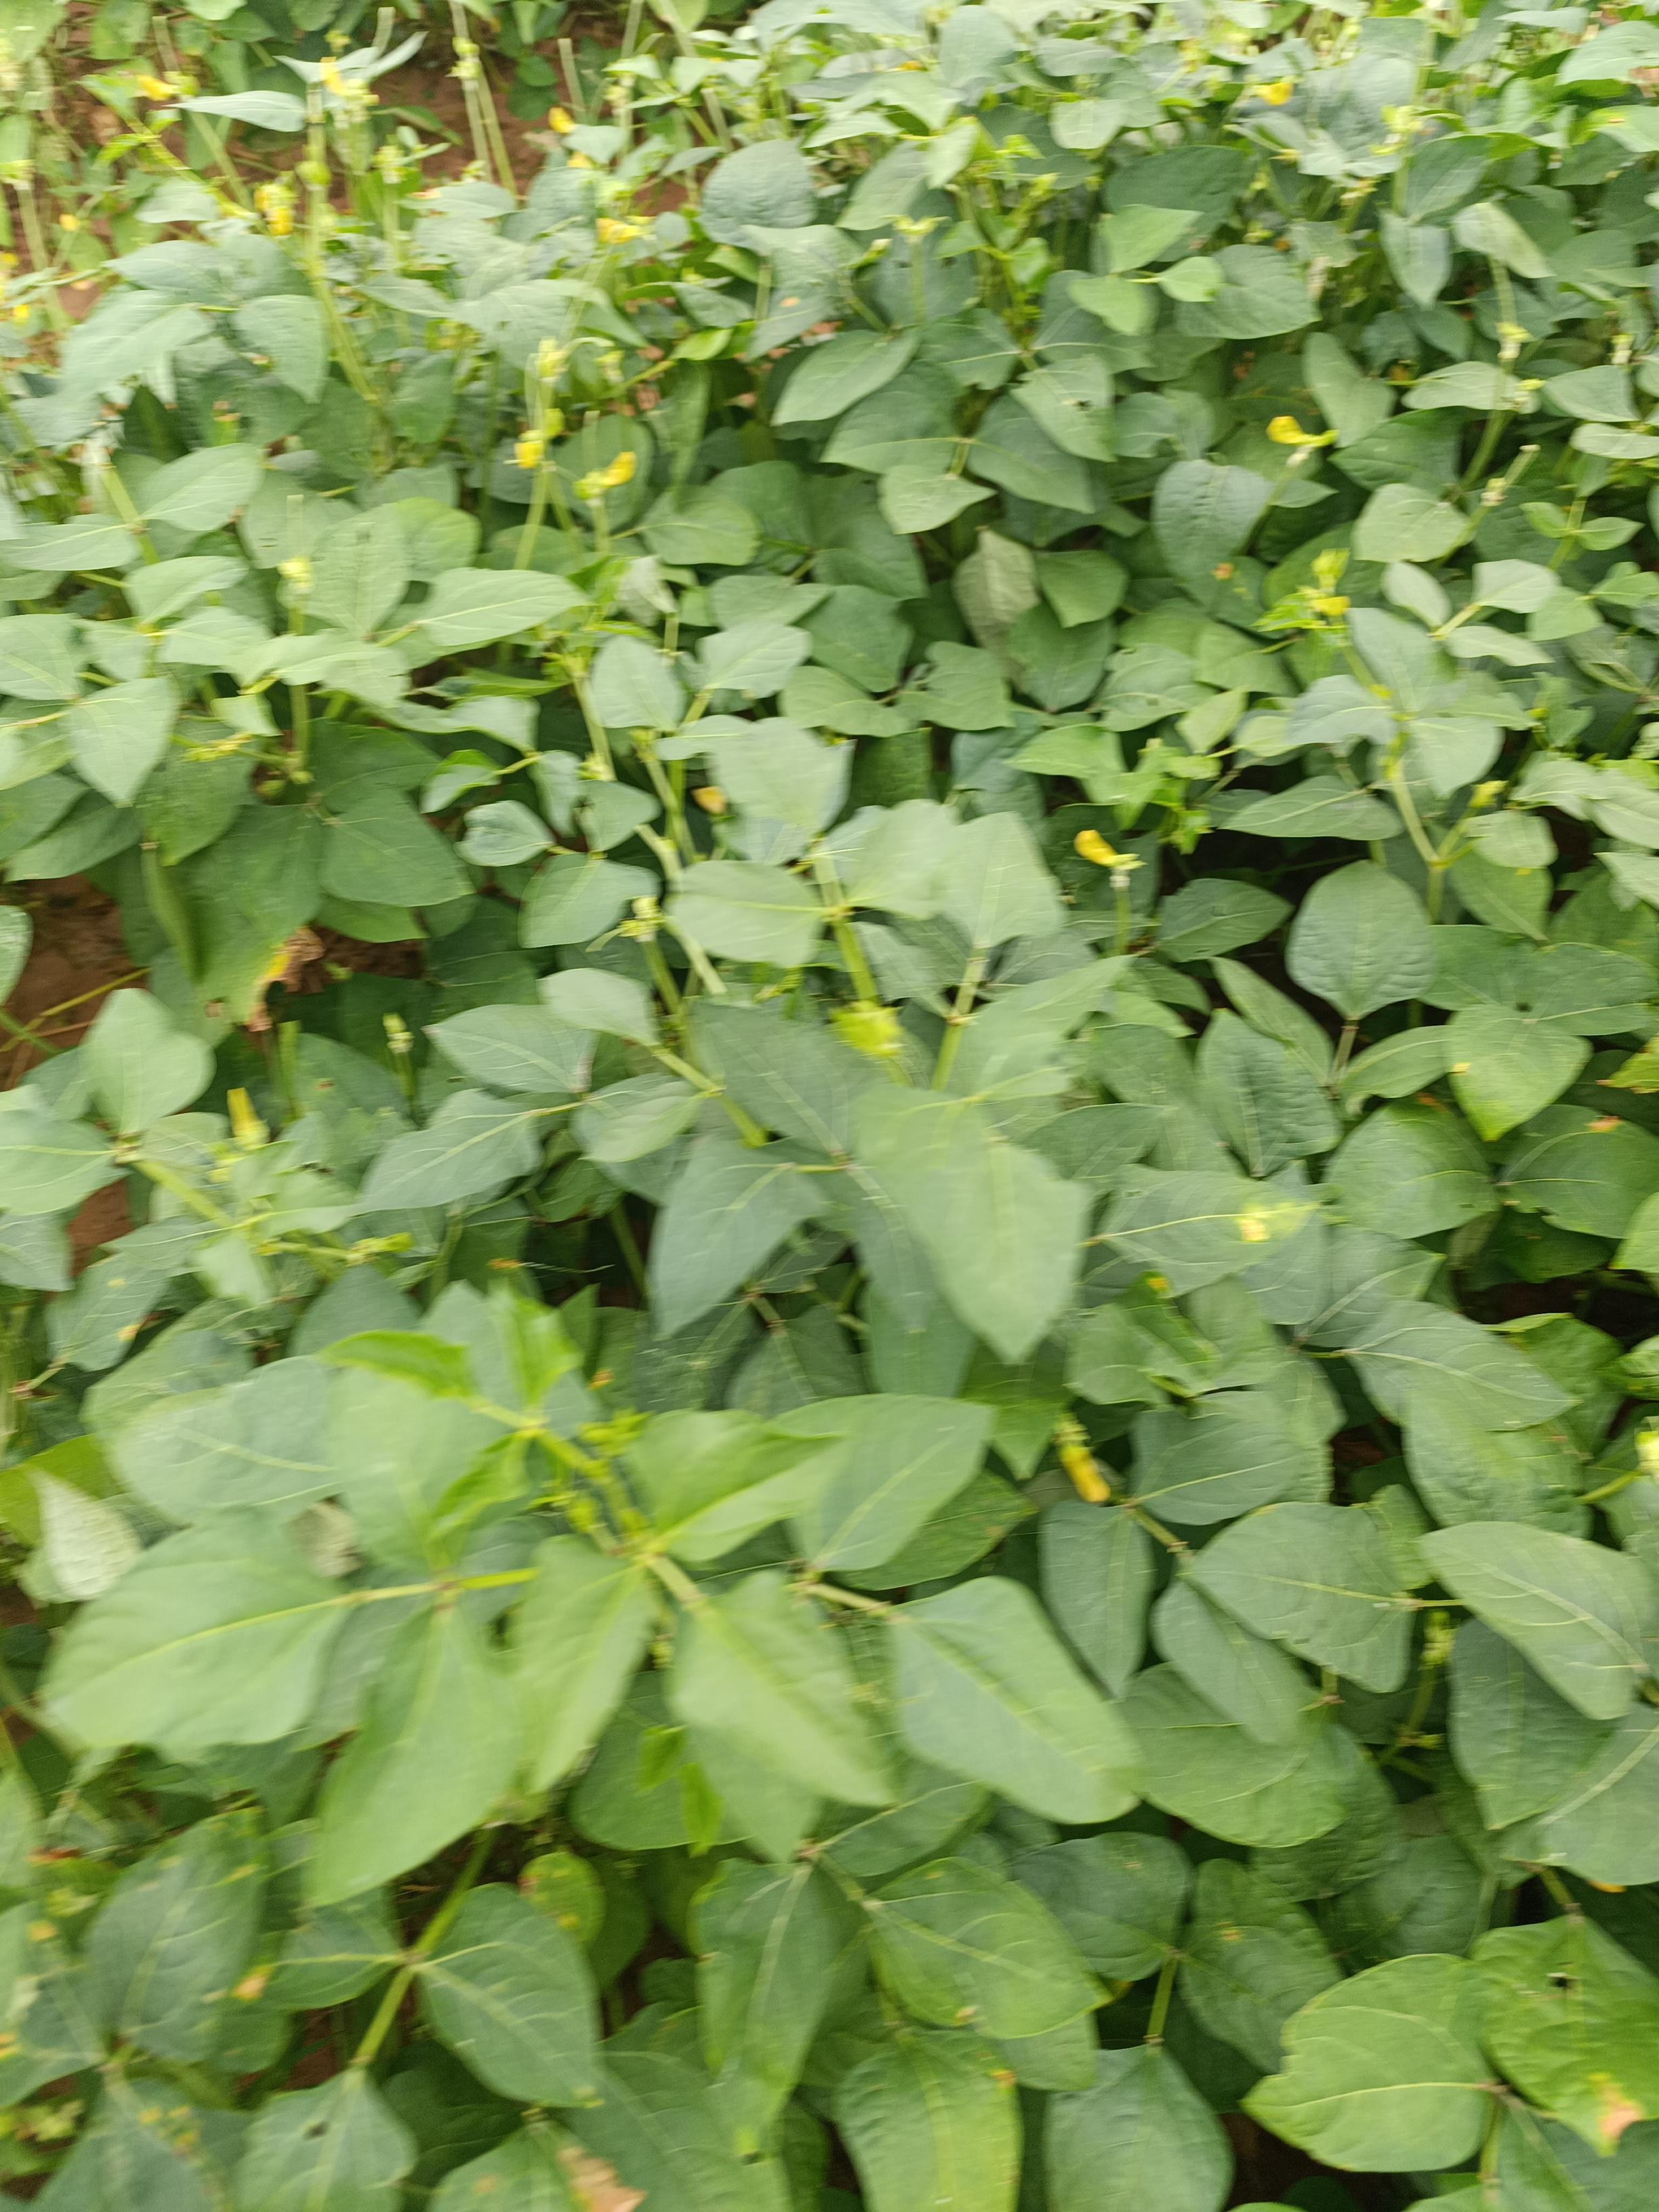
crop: cowpea
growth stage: development pod
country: Nigeria
